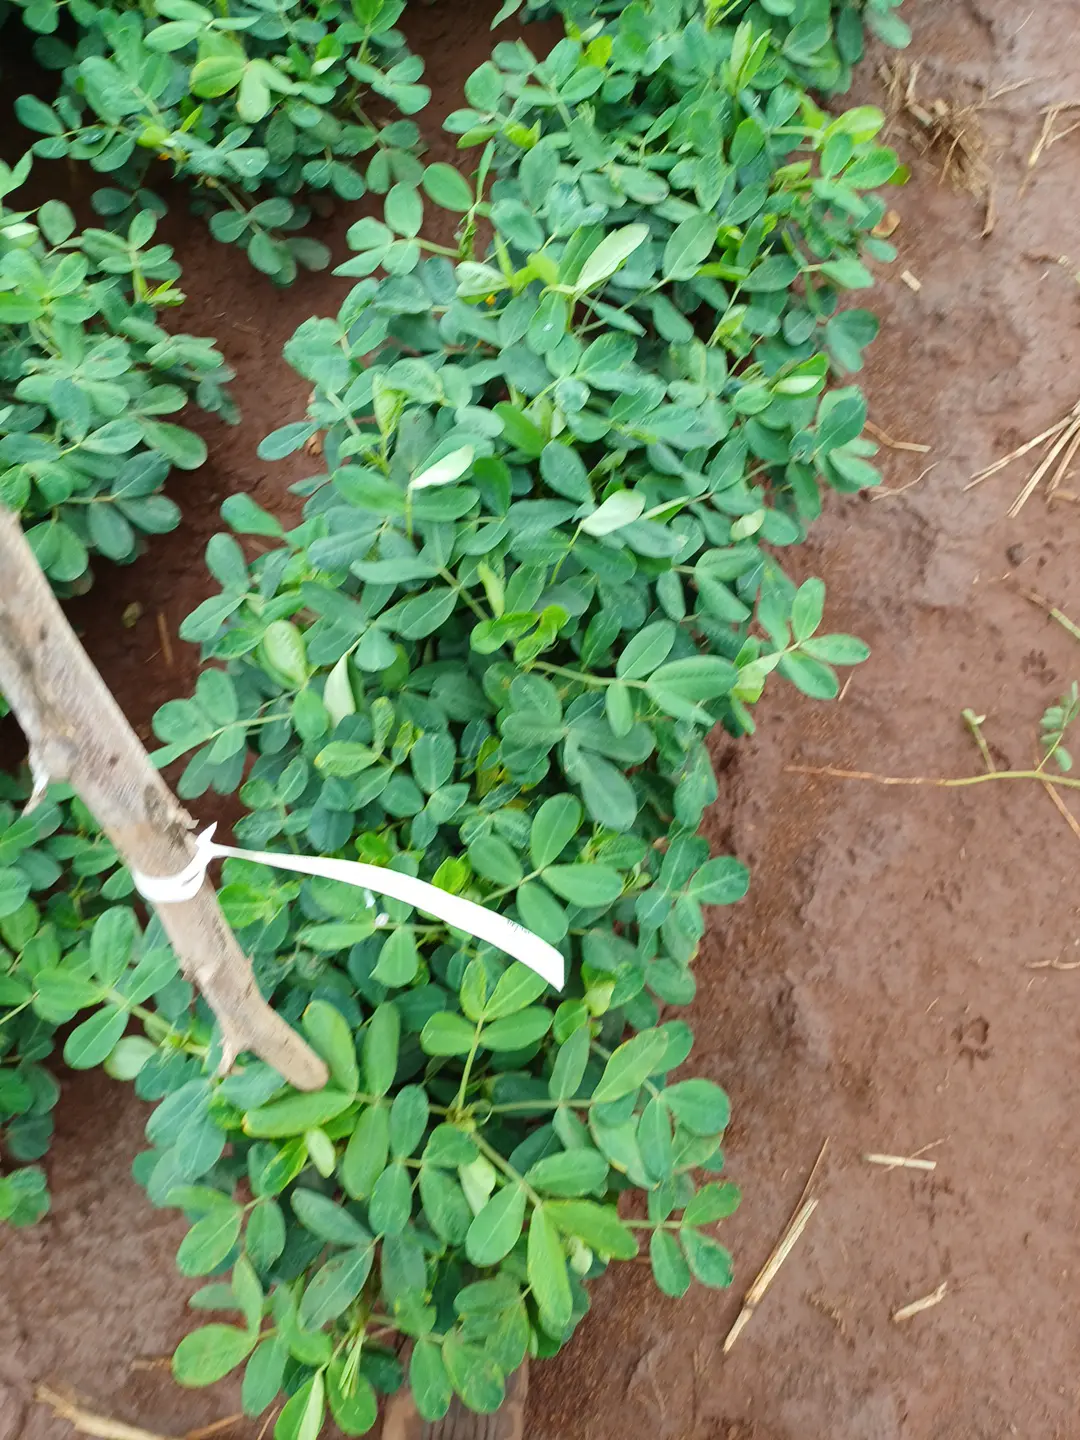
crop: groundnut
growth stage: flowering
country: Kenya
